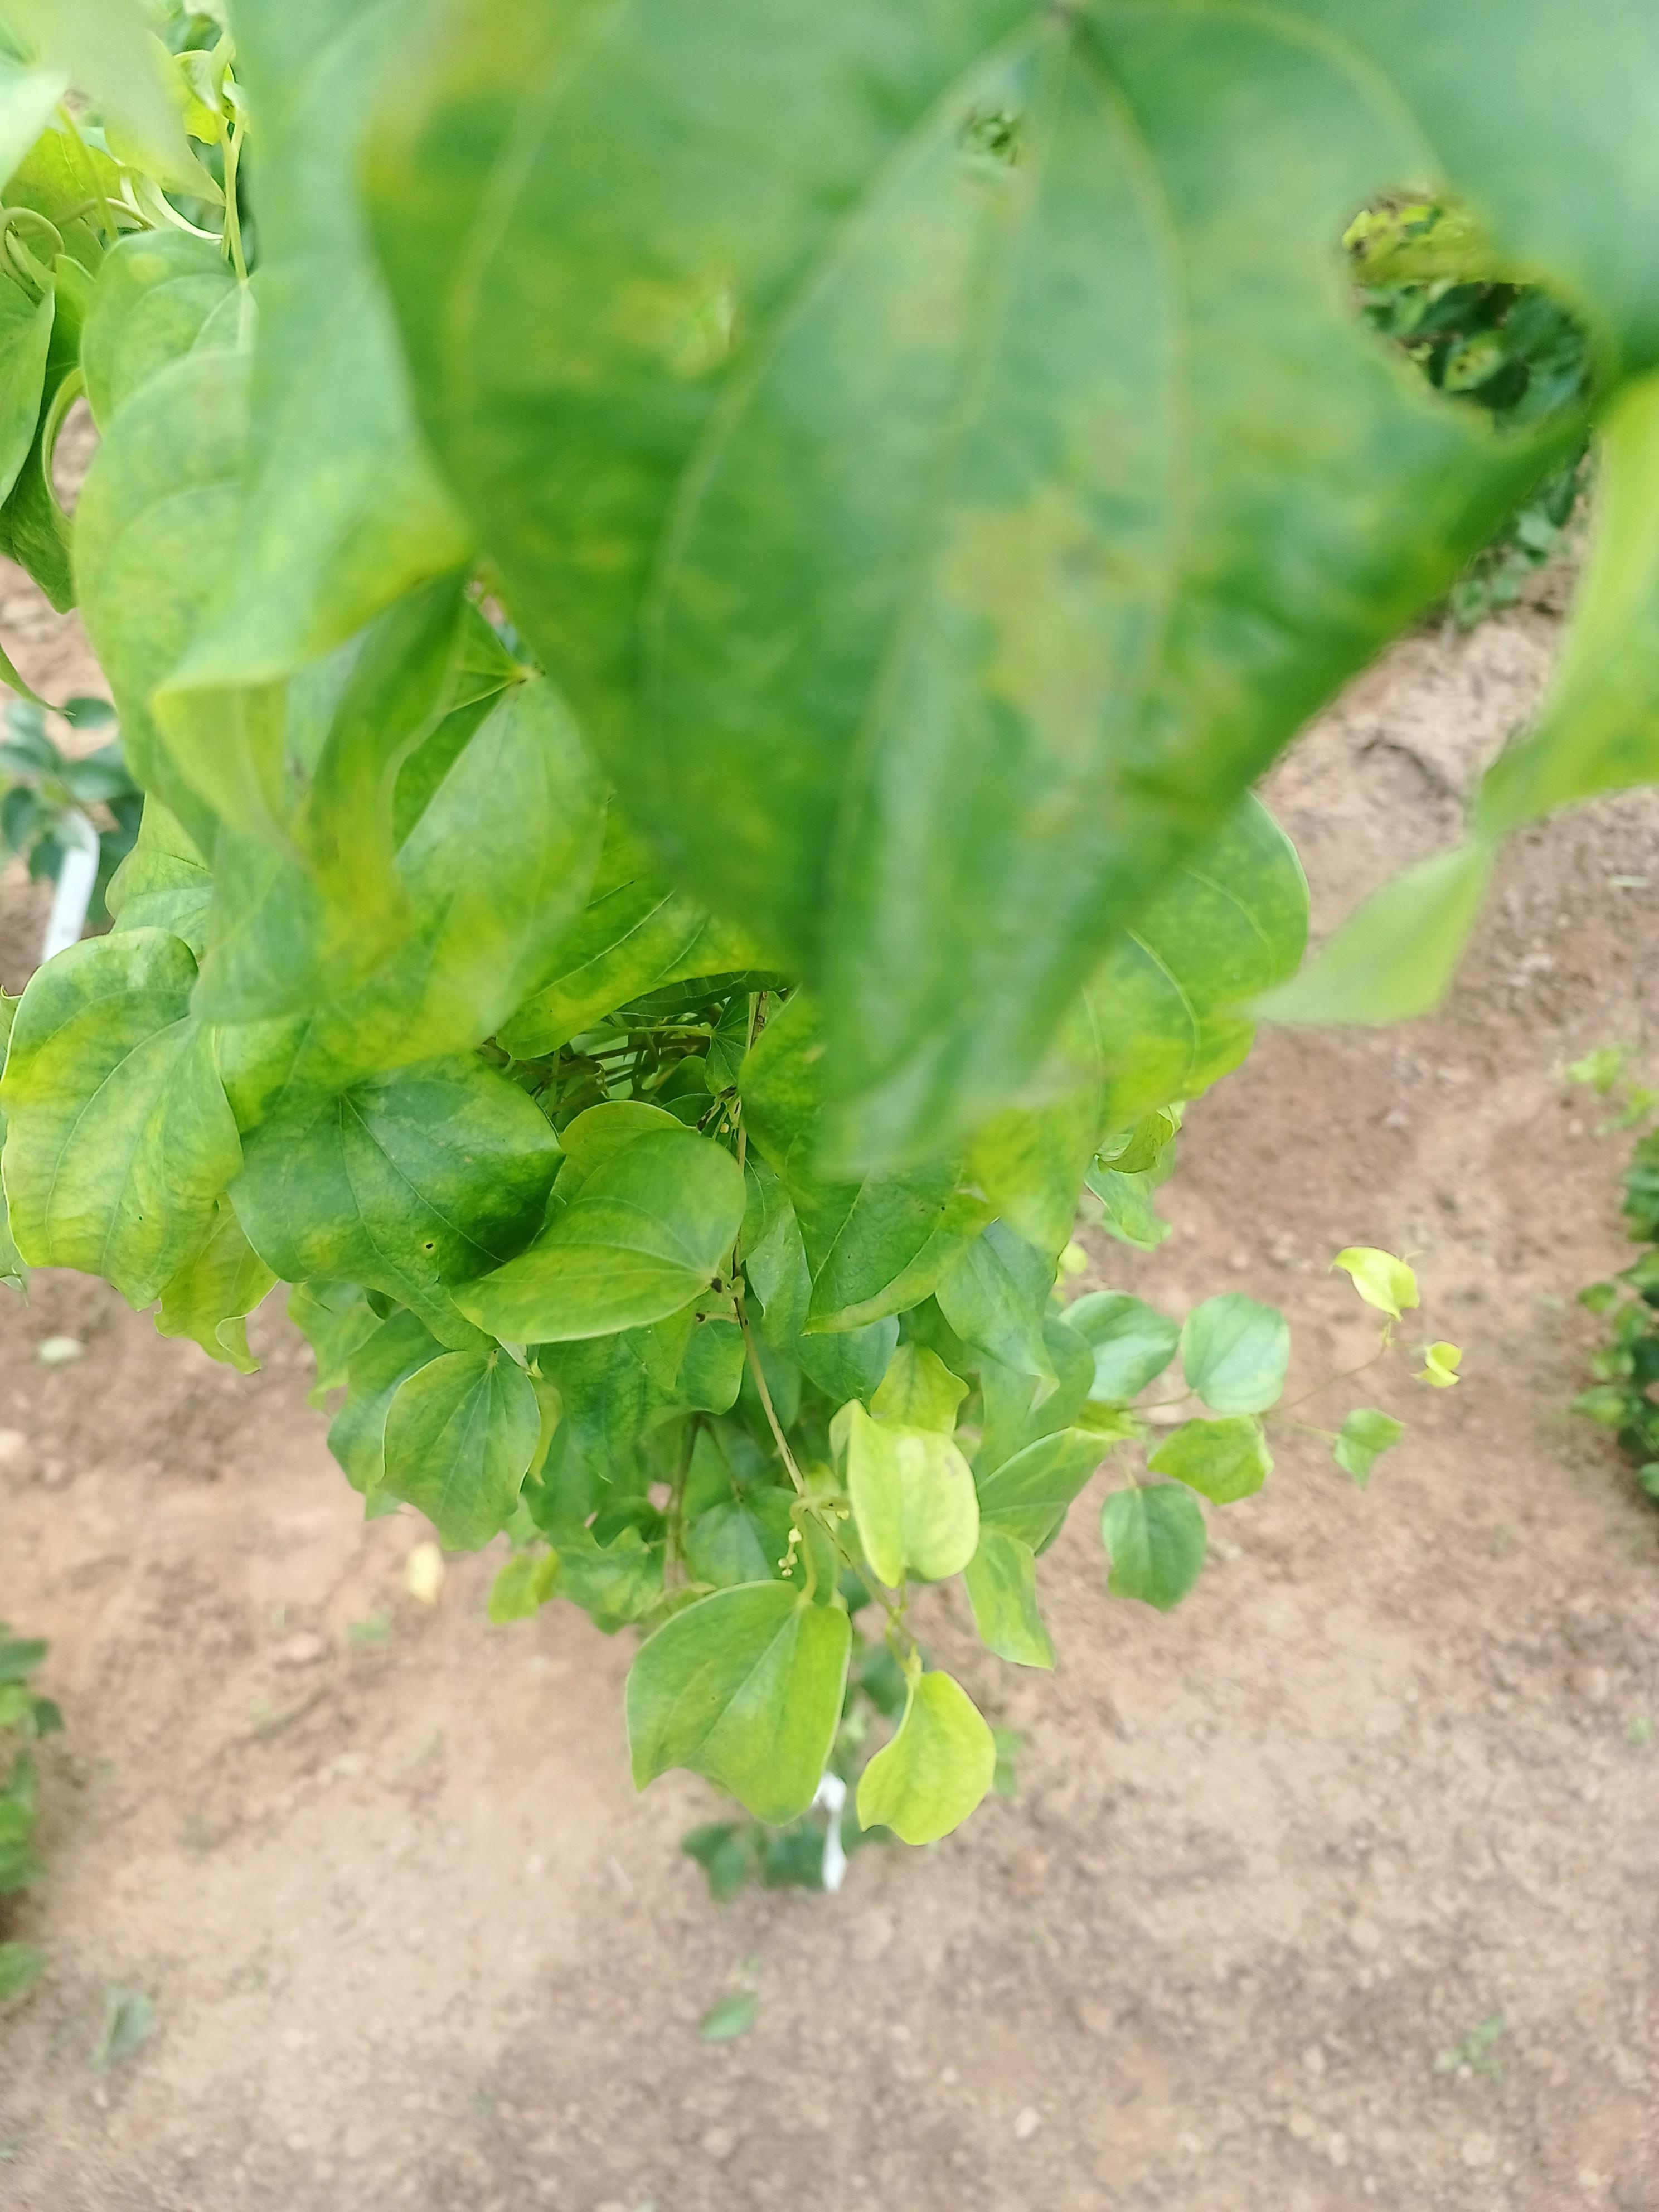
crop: yam
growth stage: vegetative
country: Nigeria
